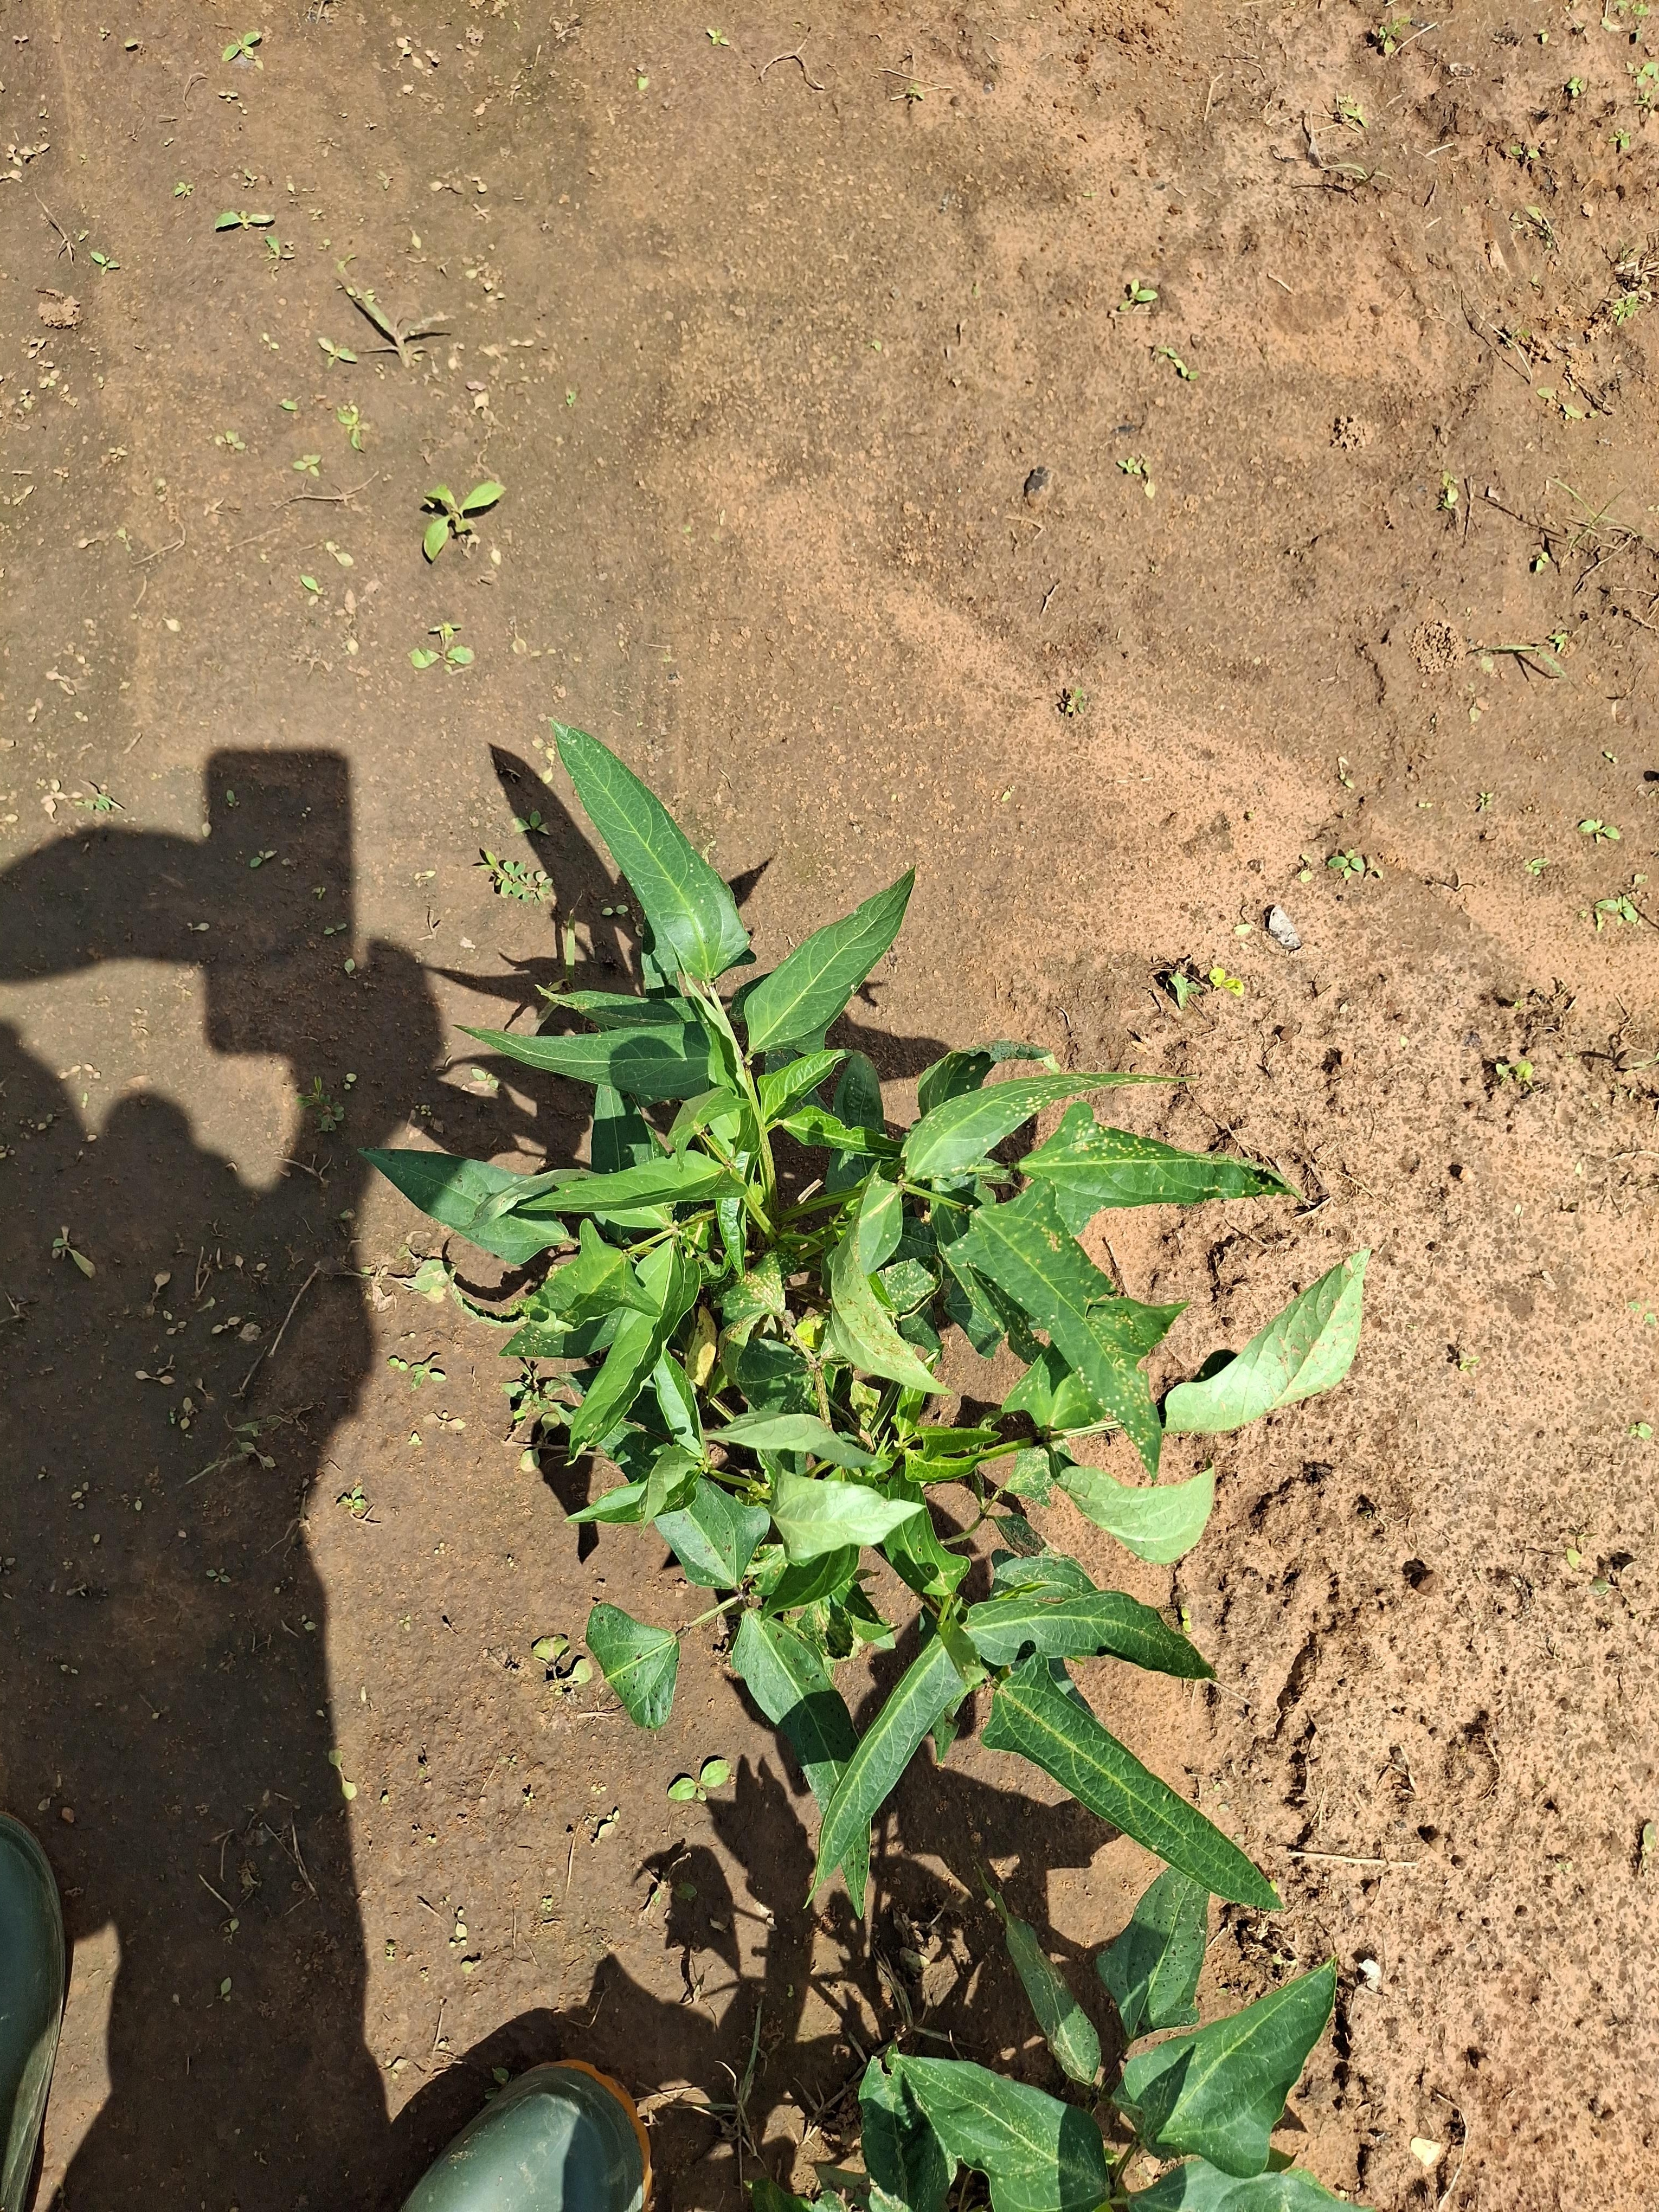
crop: cowpea
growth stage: vegetative
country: Nigeria
